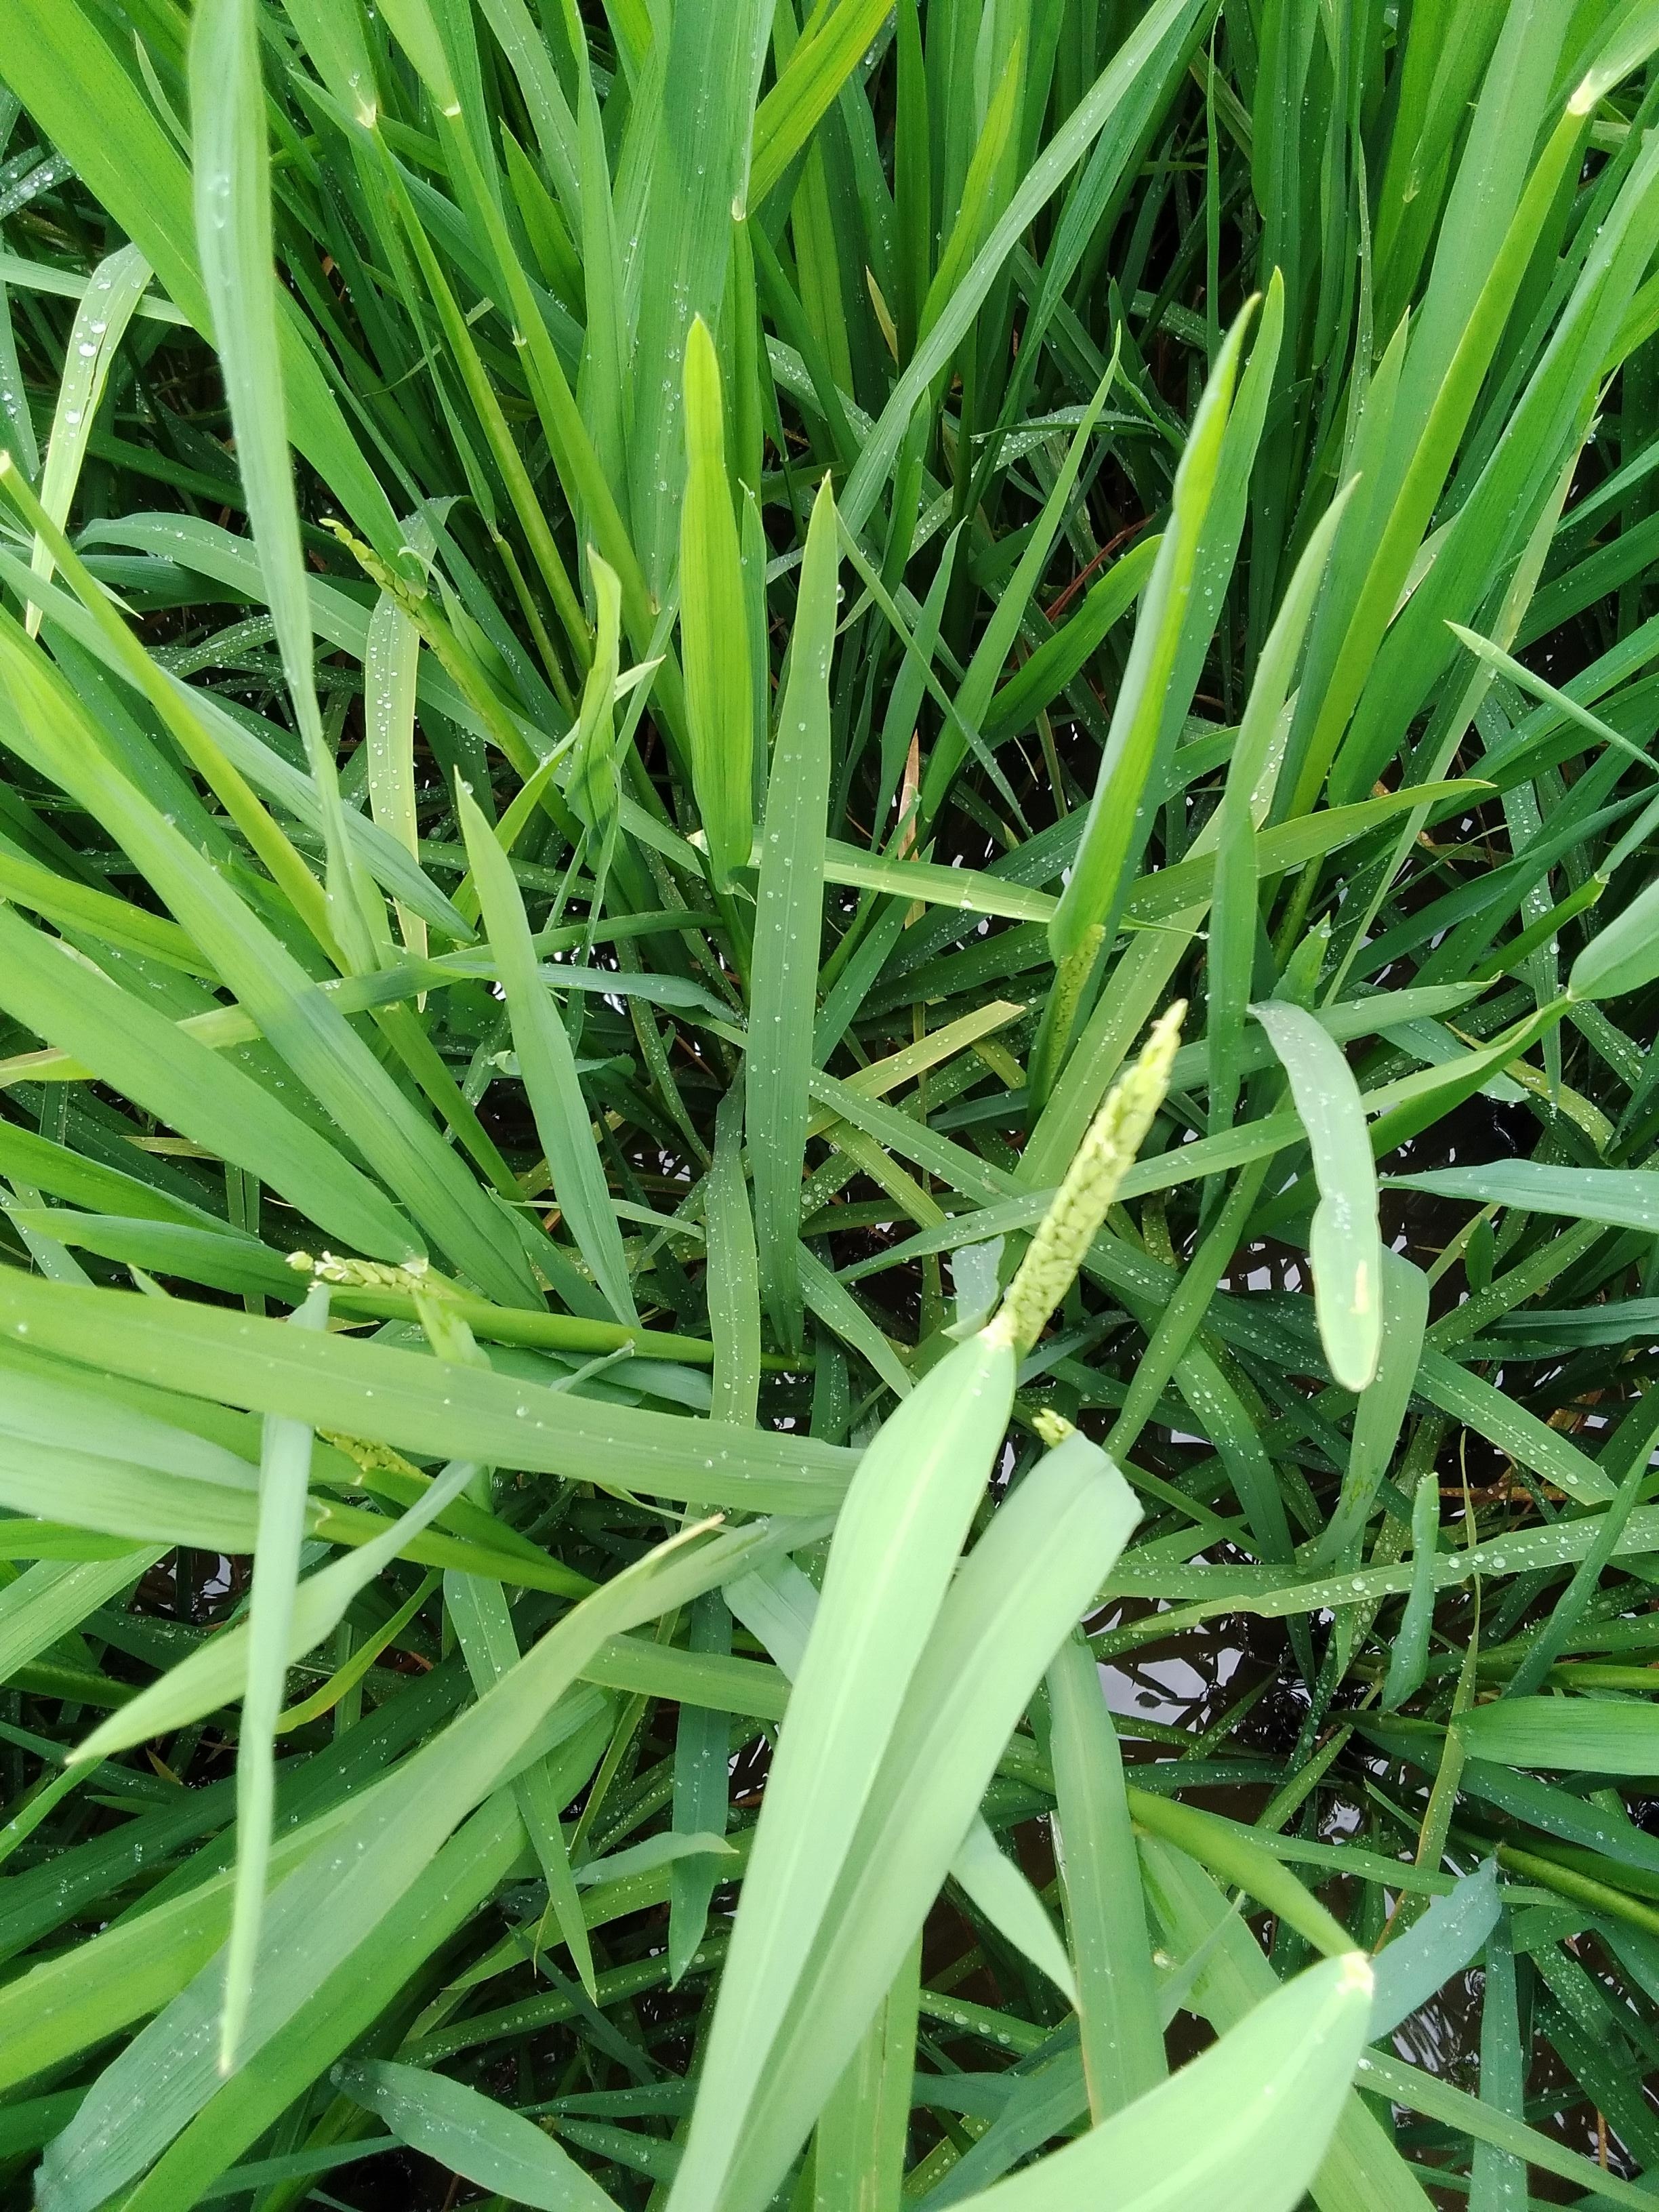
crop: rice
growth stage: heading
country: Nigeria
